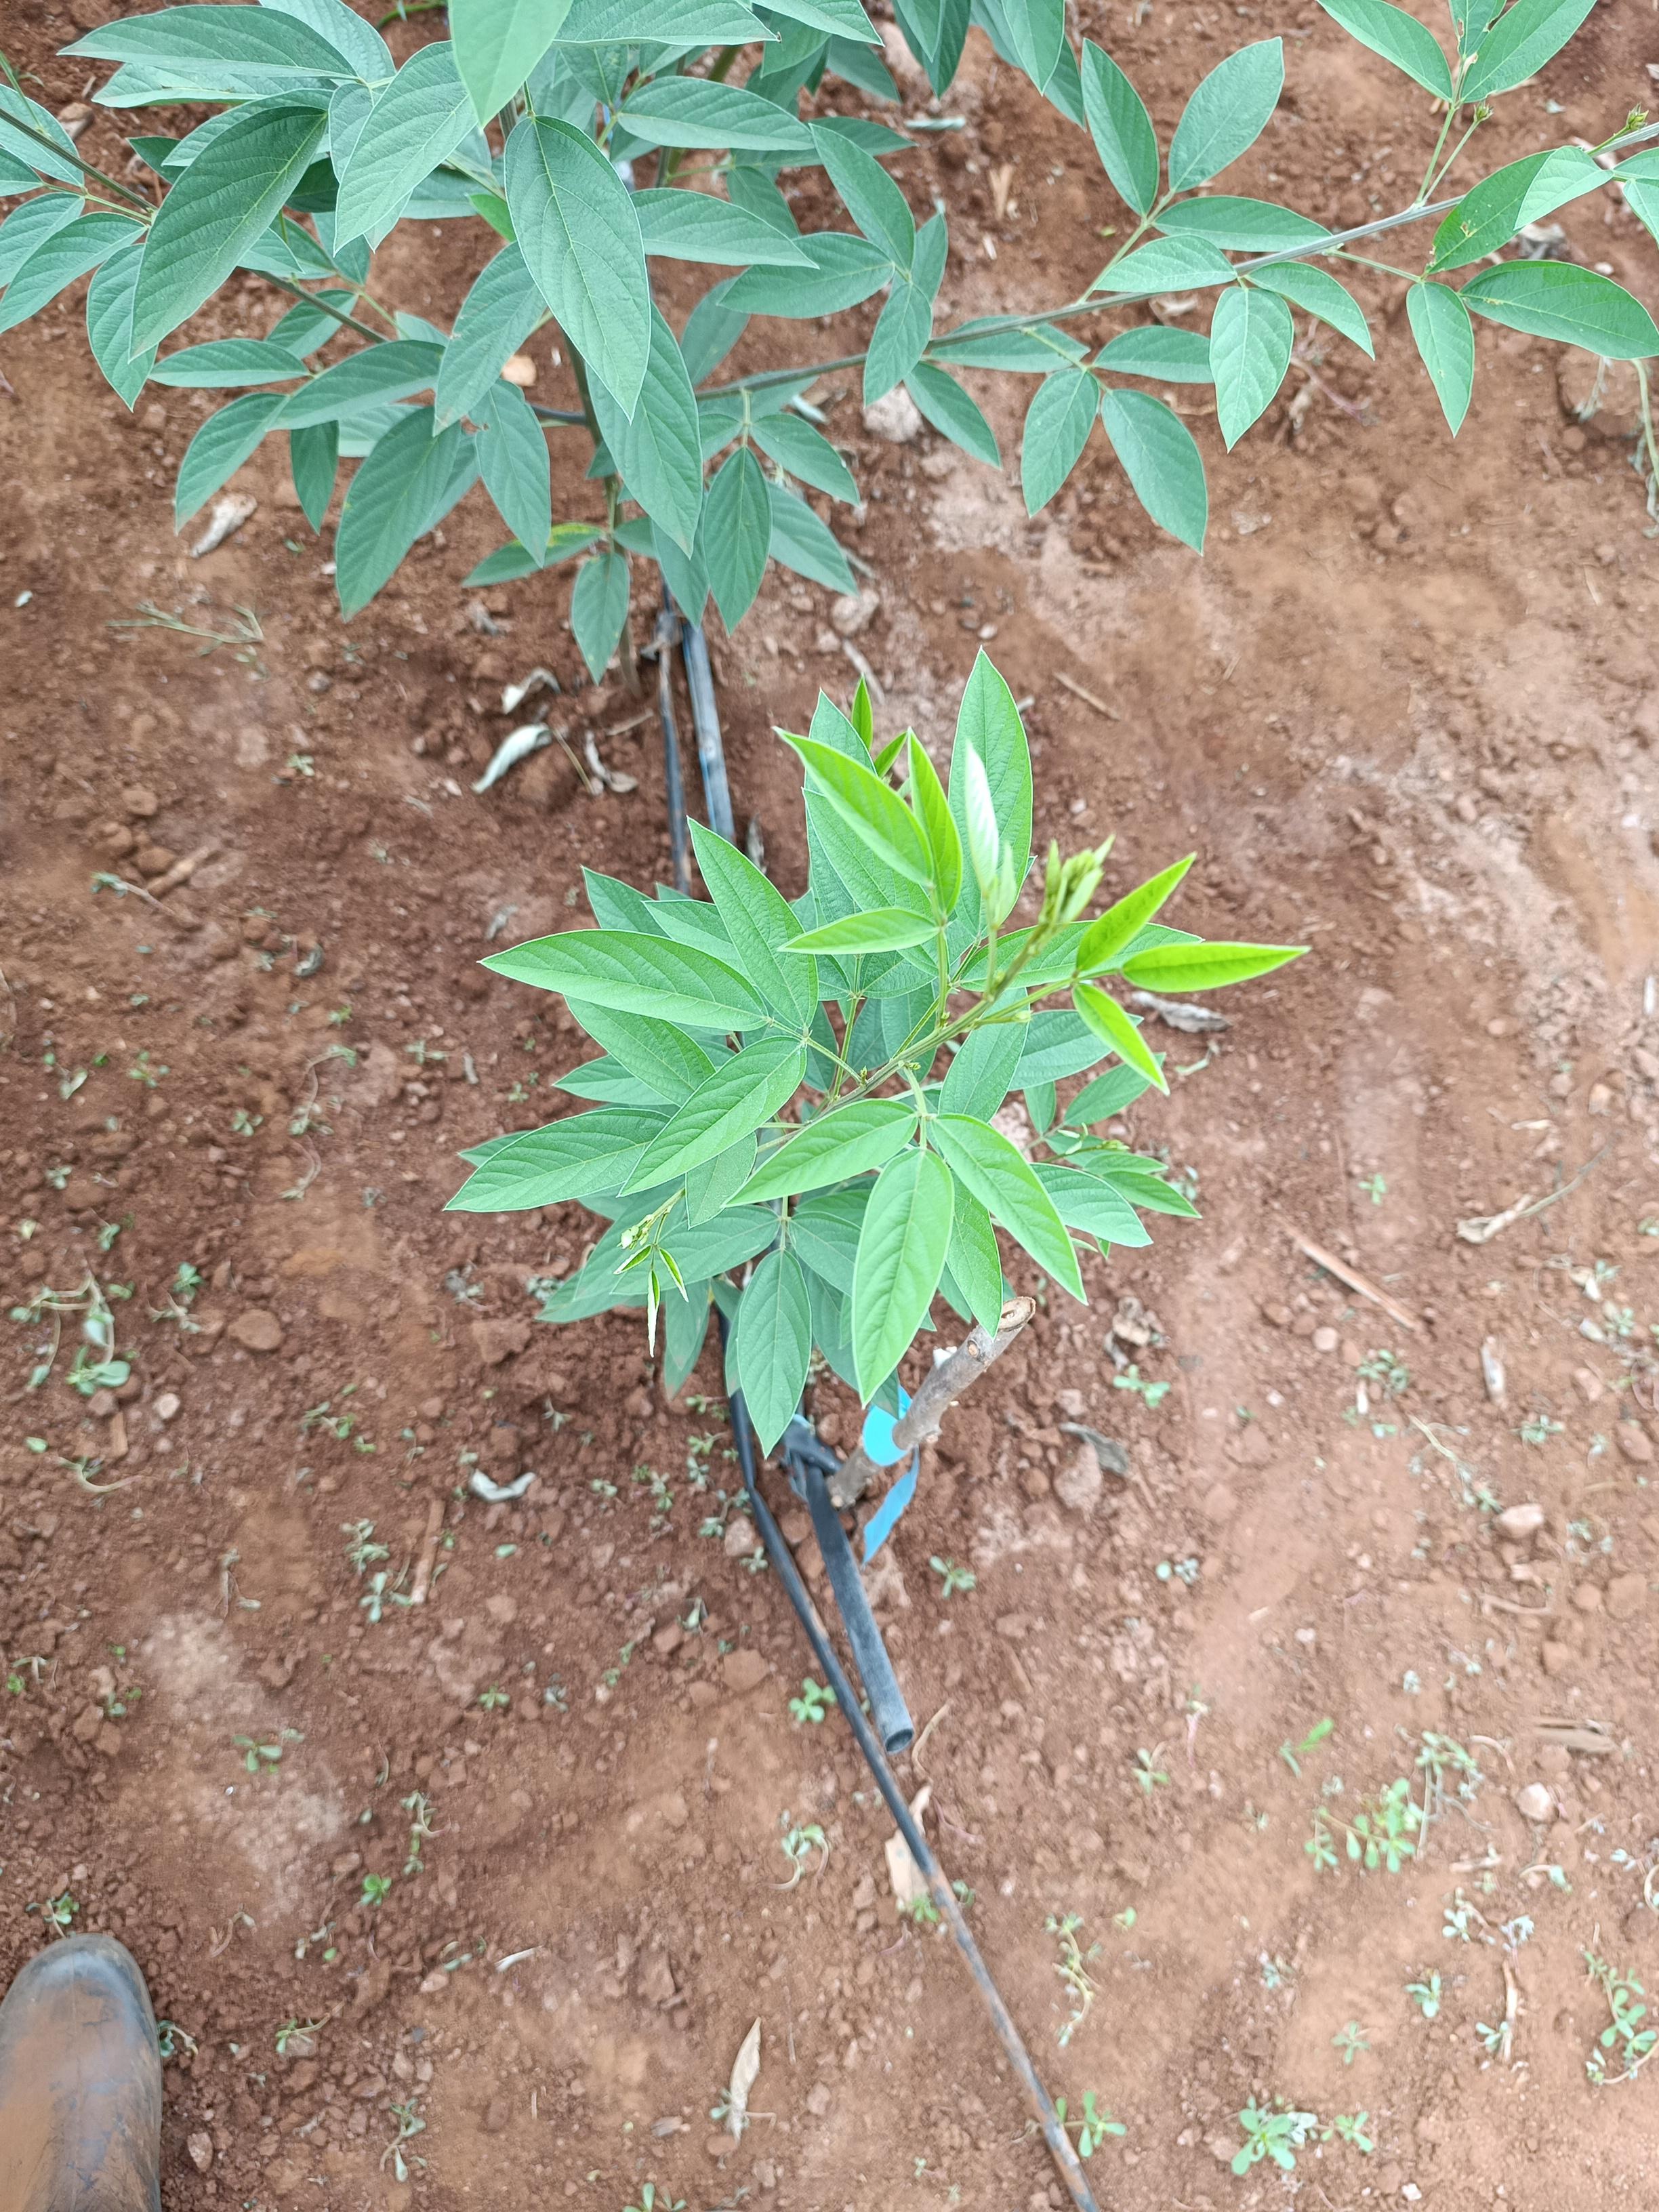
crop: pigeonpea
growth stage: flowering
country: Kenya
